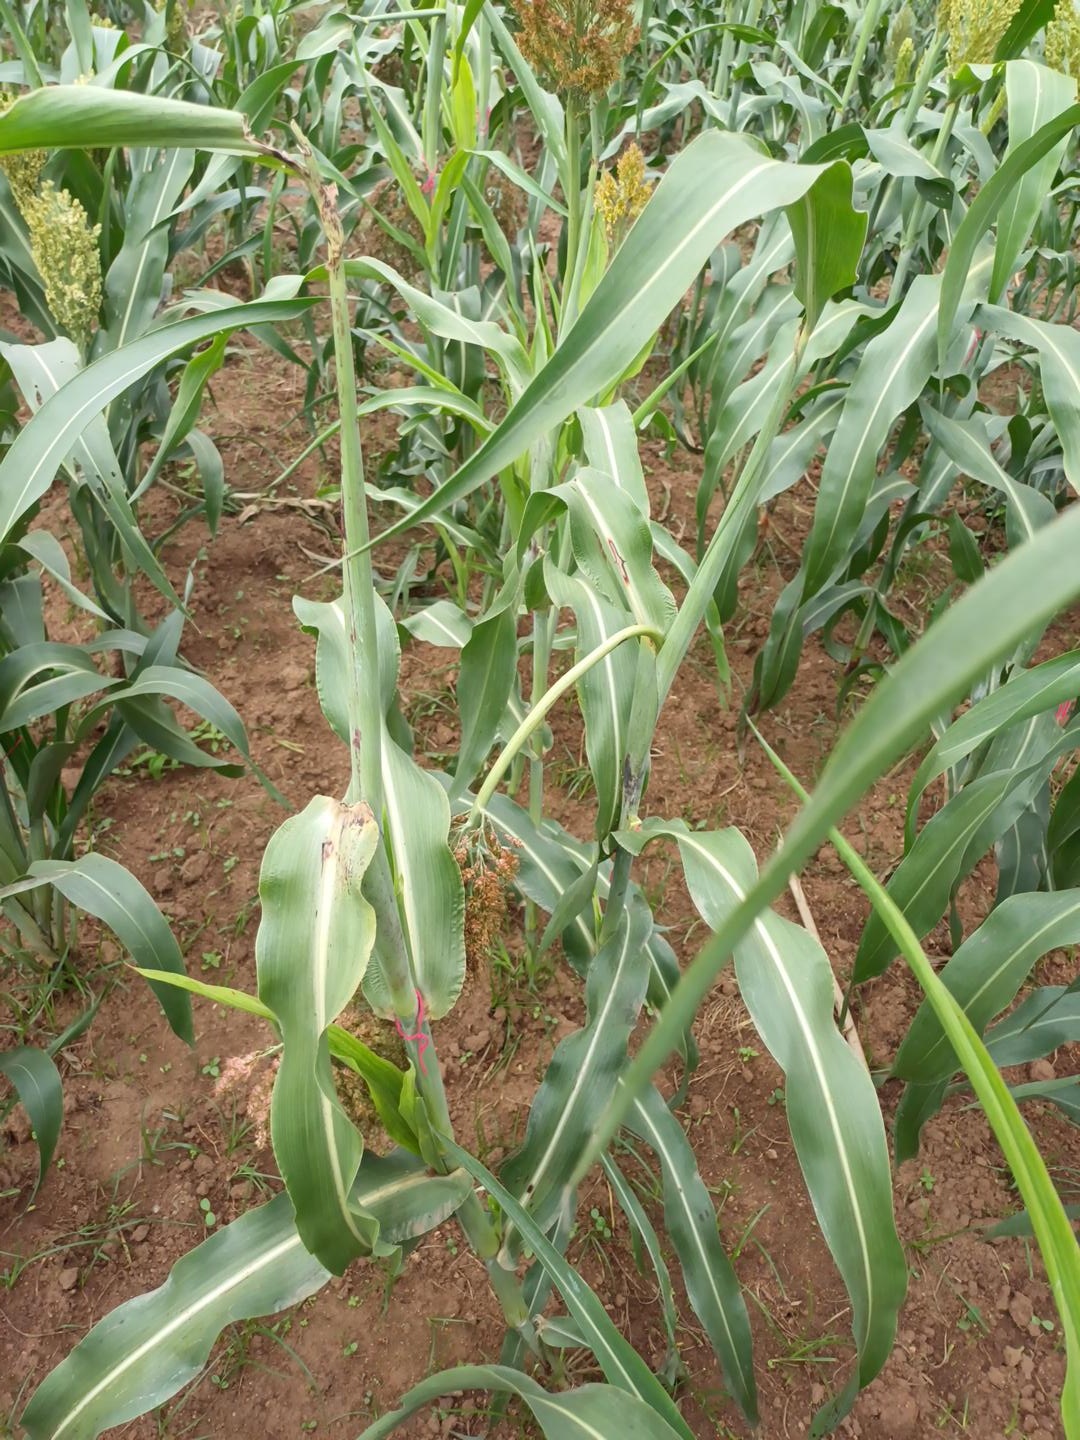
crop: sorghum
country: Kenya
